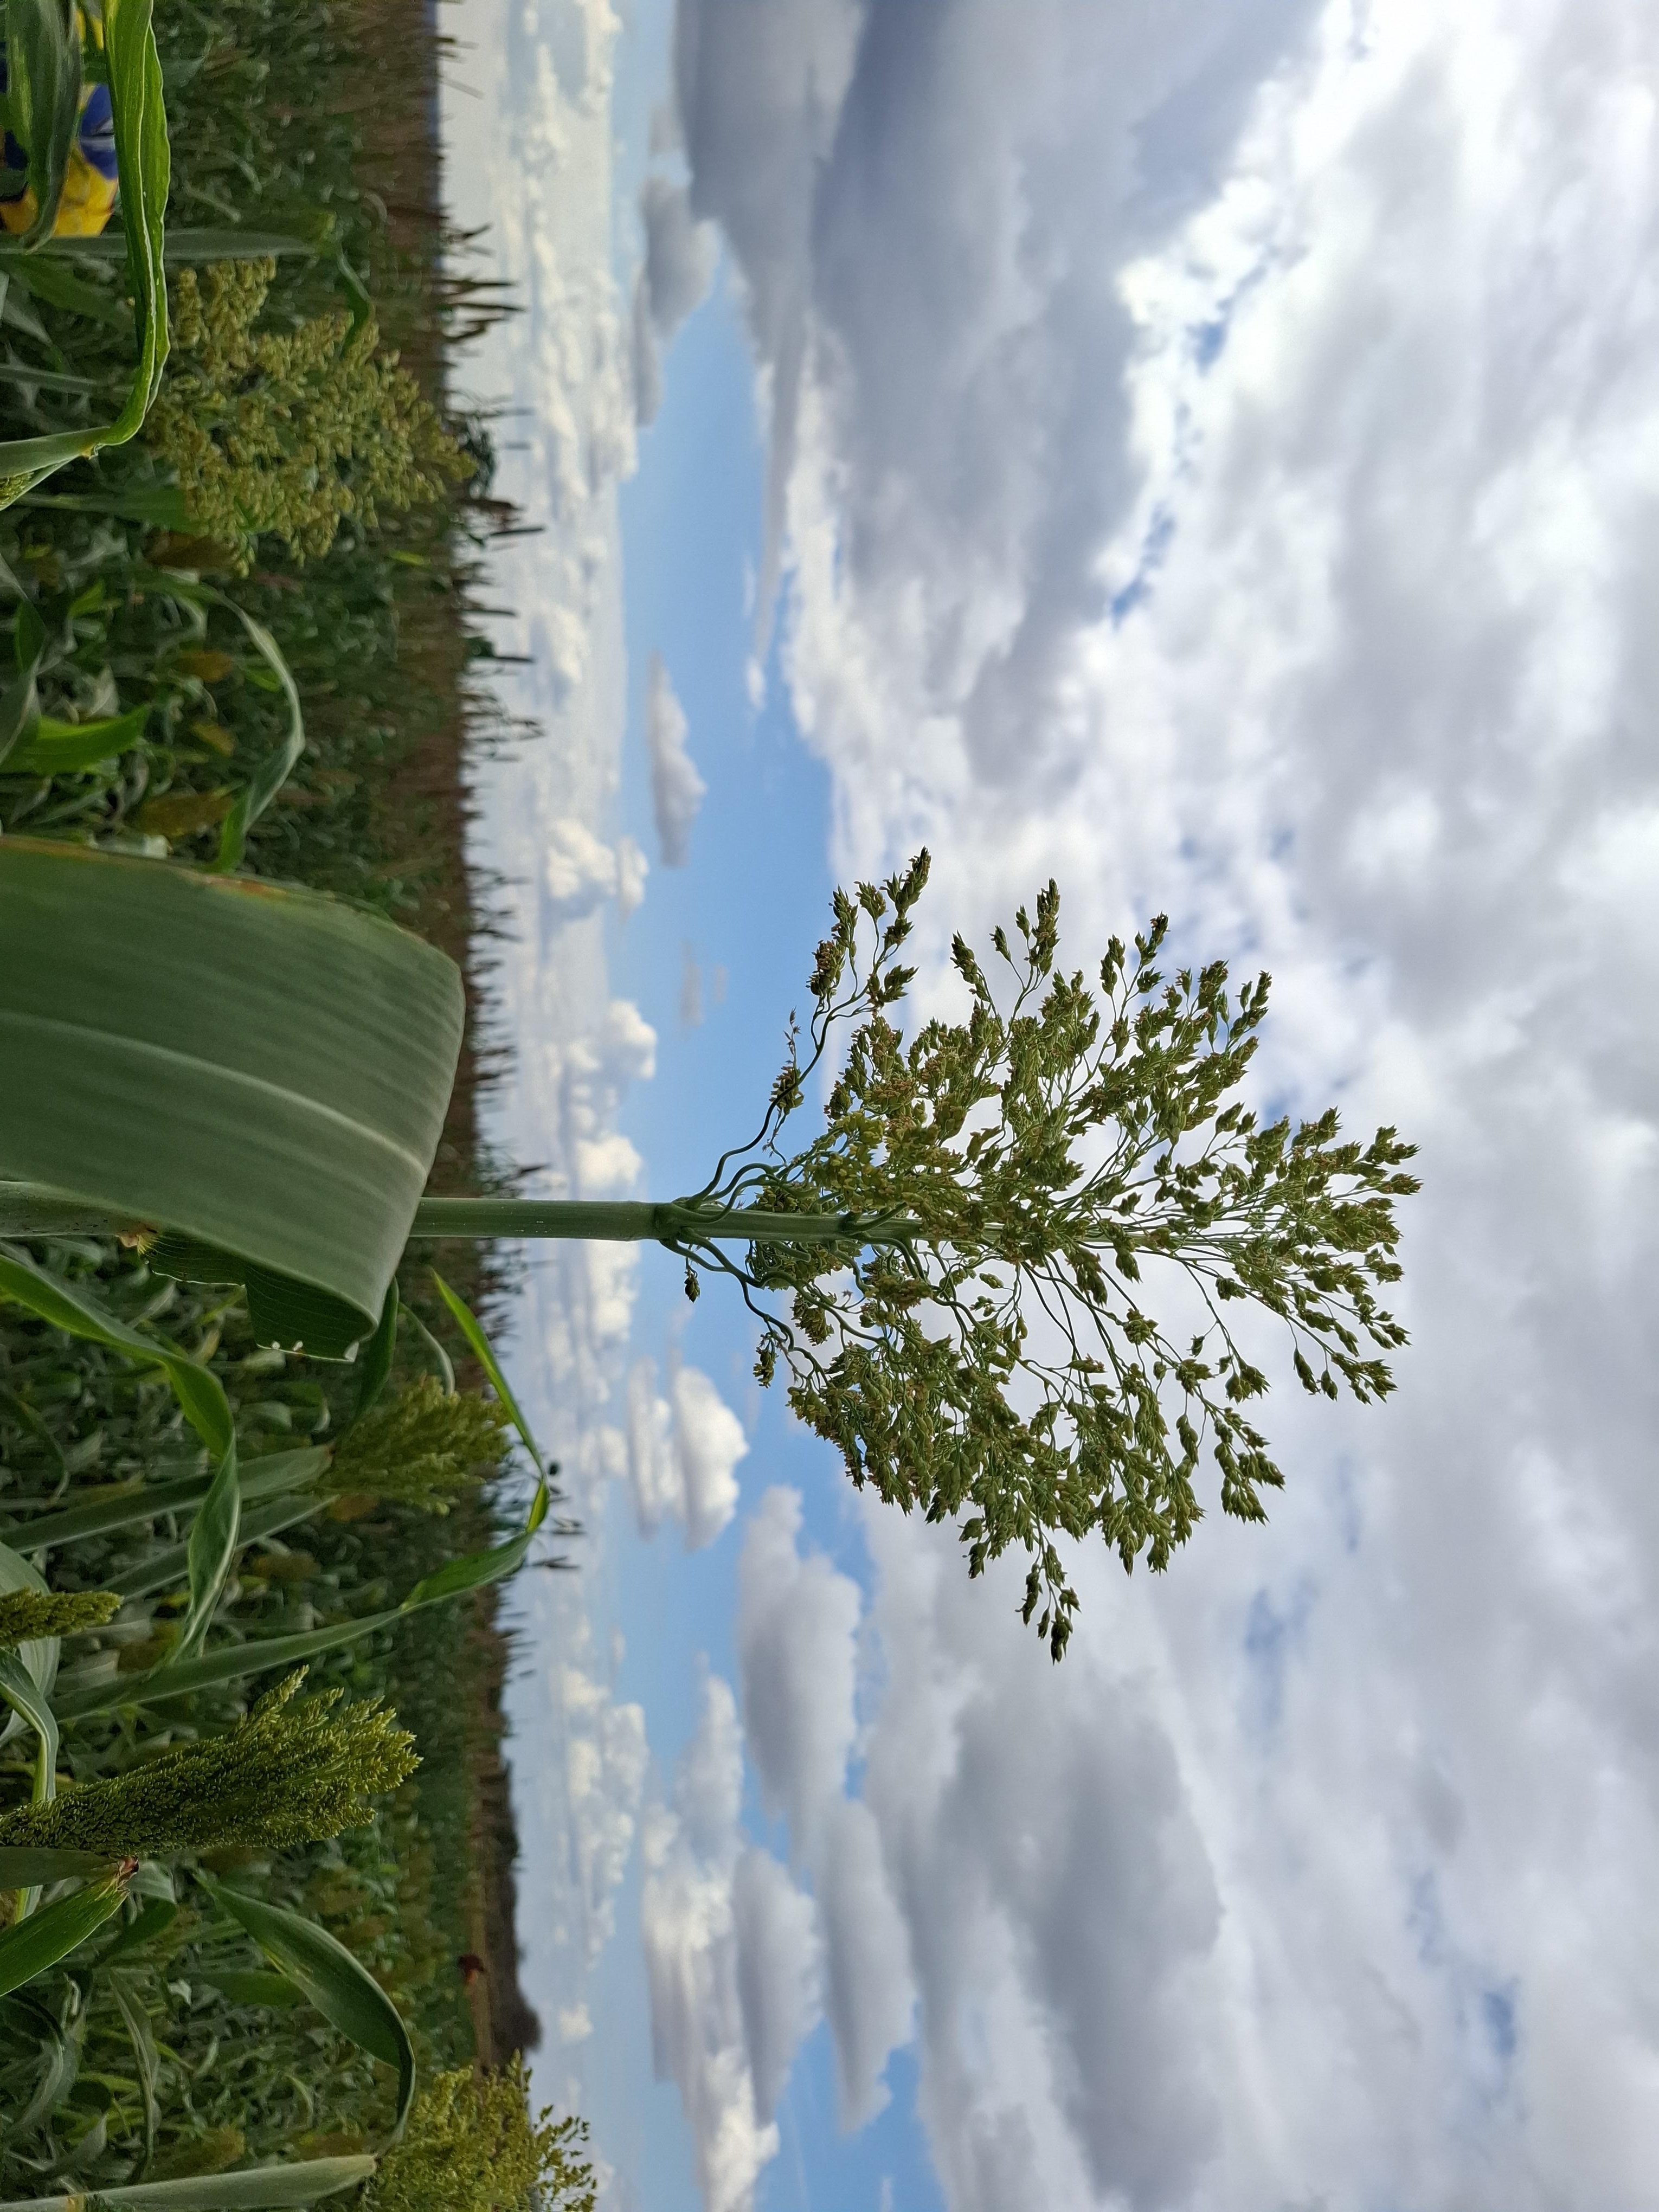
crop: sorghum
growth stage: flowering
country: Kenya
